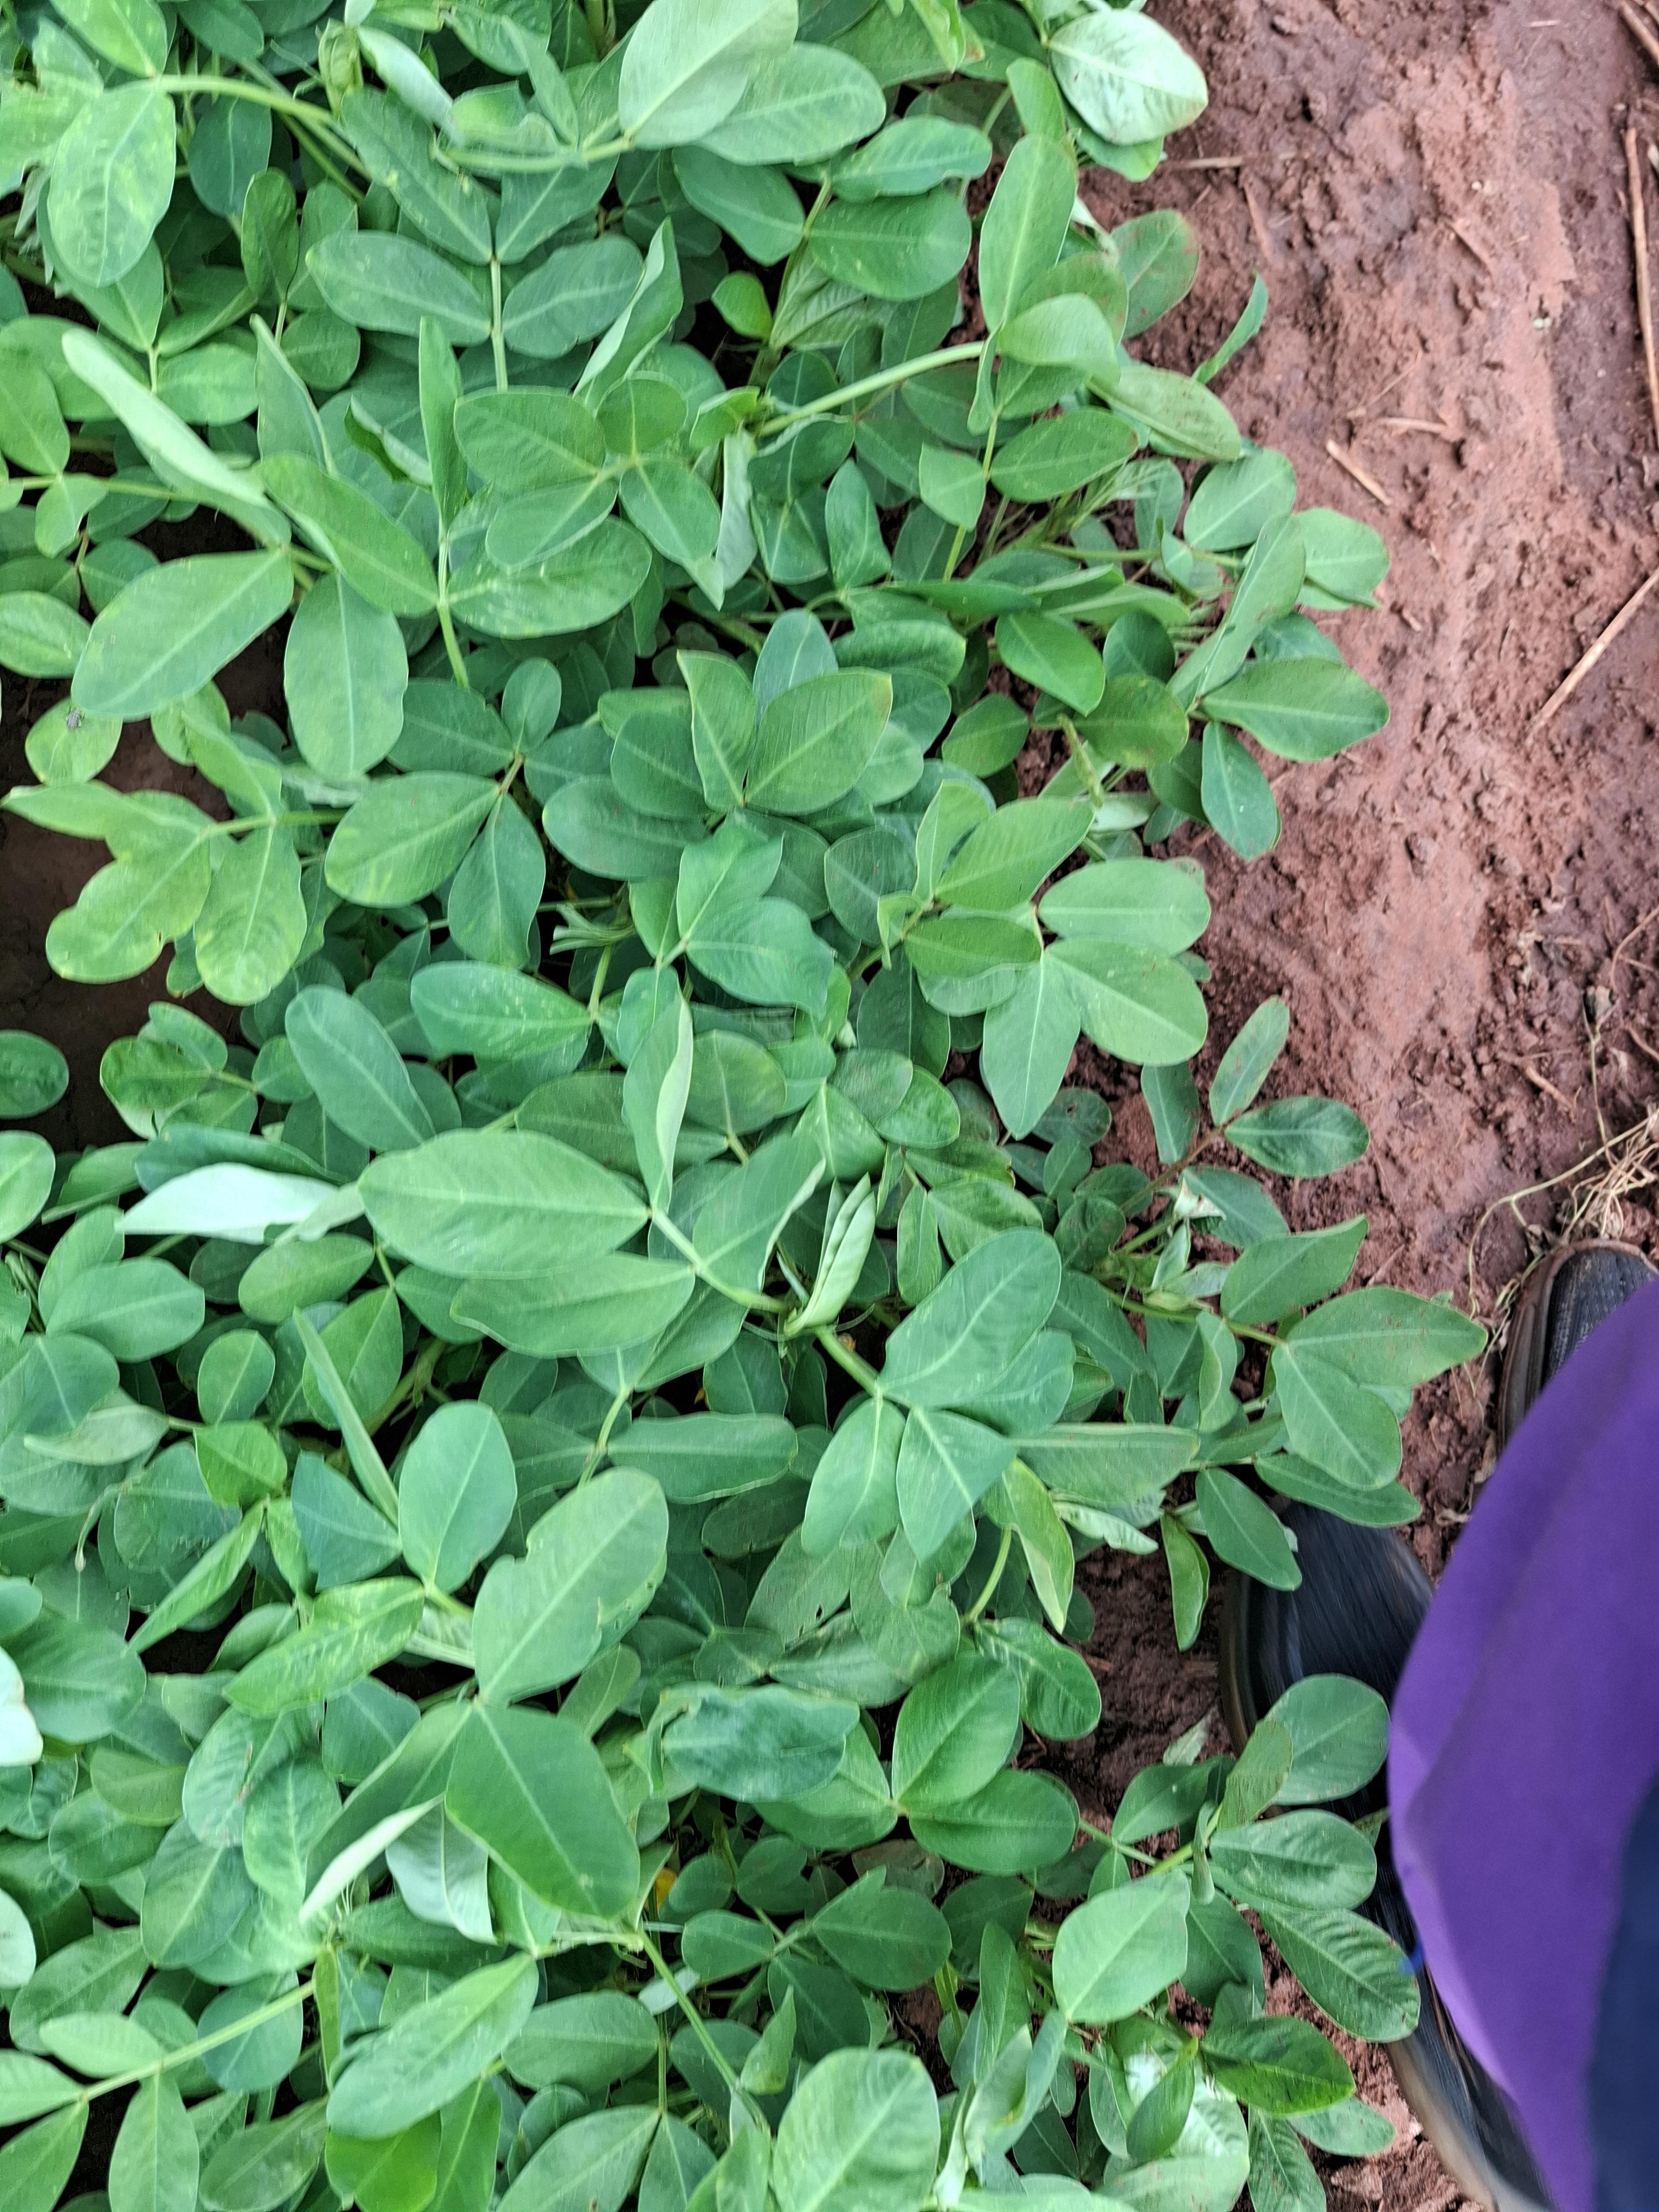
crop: groundnut
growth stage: flowering
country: Kenya
